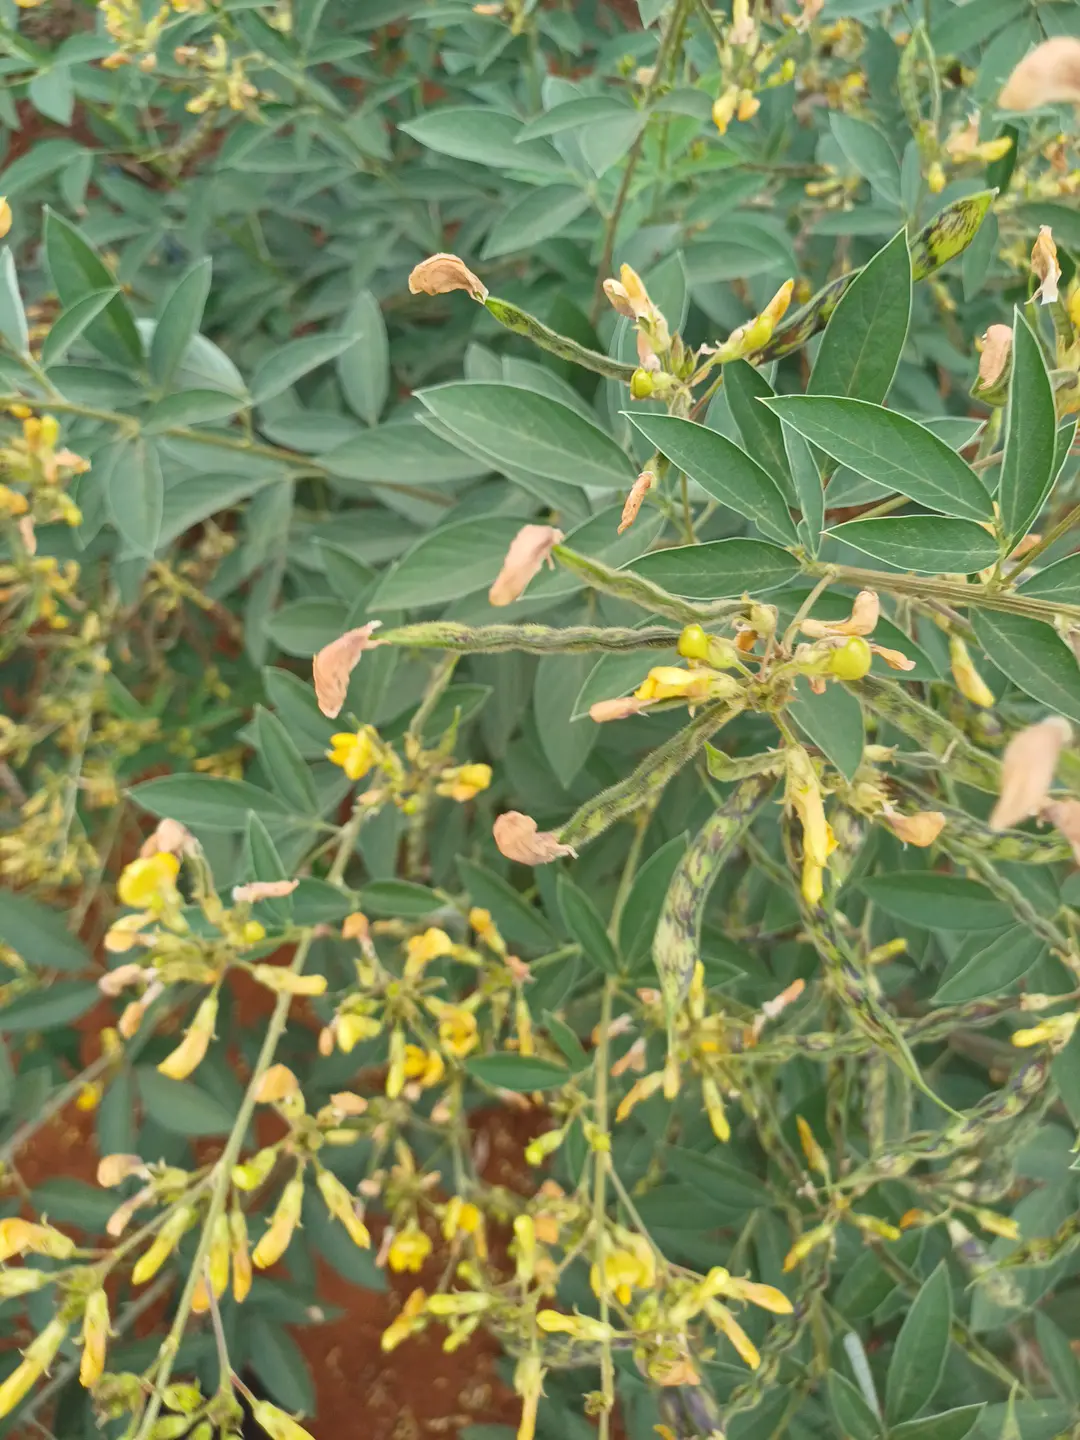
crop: pigeonpea
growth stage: development pod
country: Kenya
